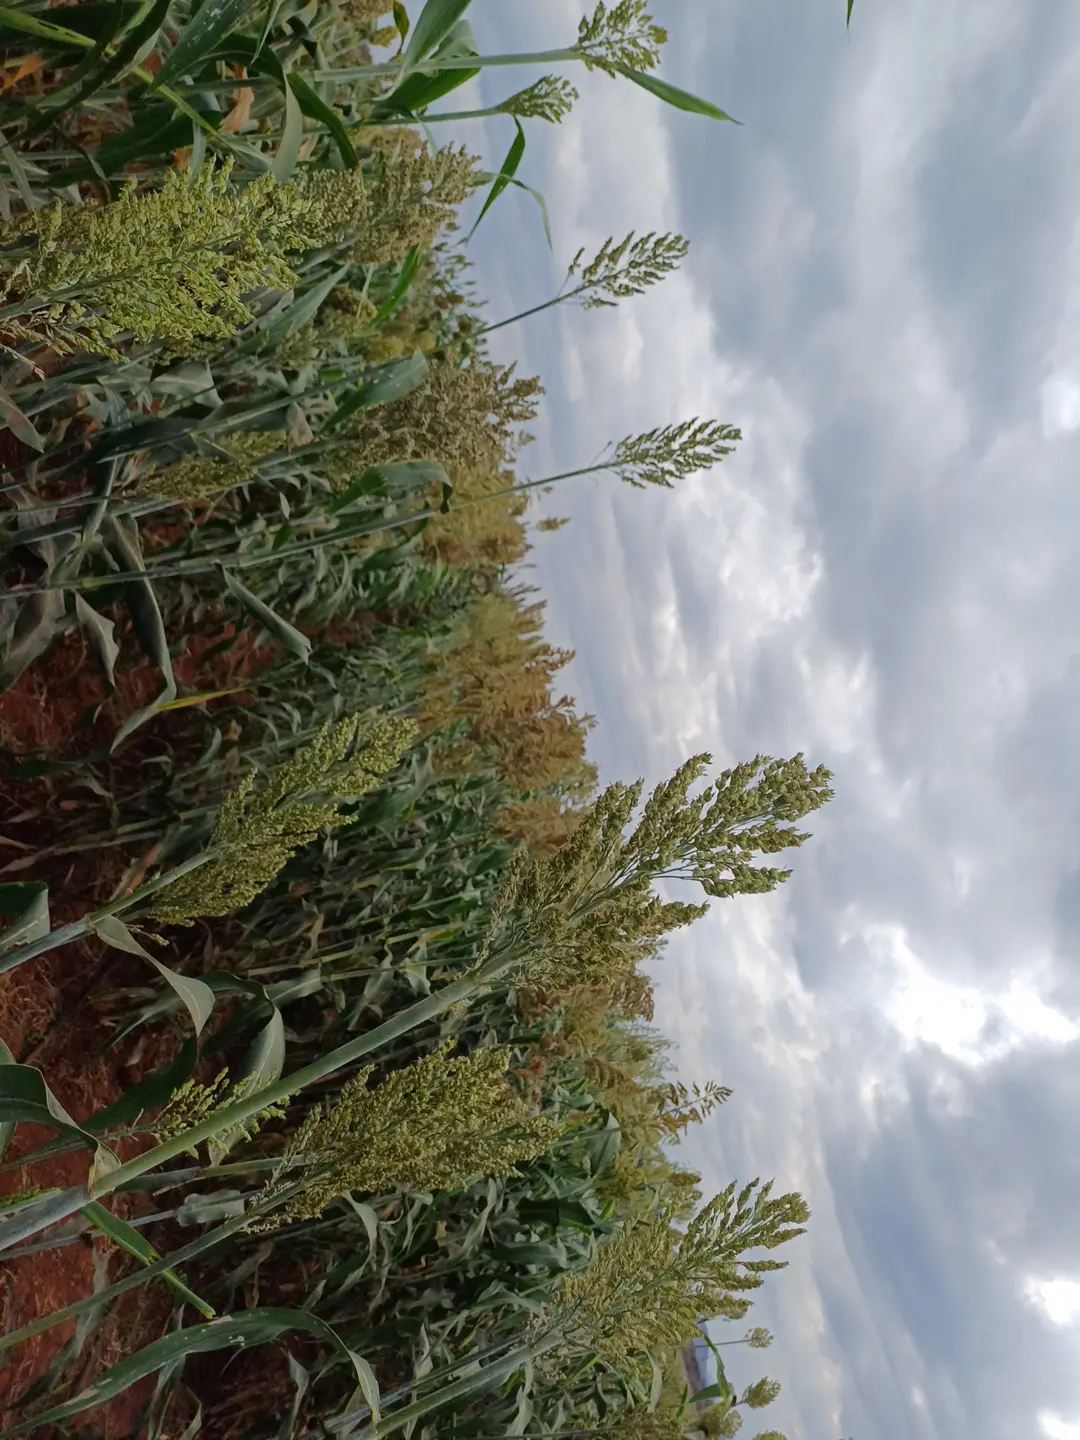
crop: sorghum
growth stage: filling grain
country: Kenya
